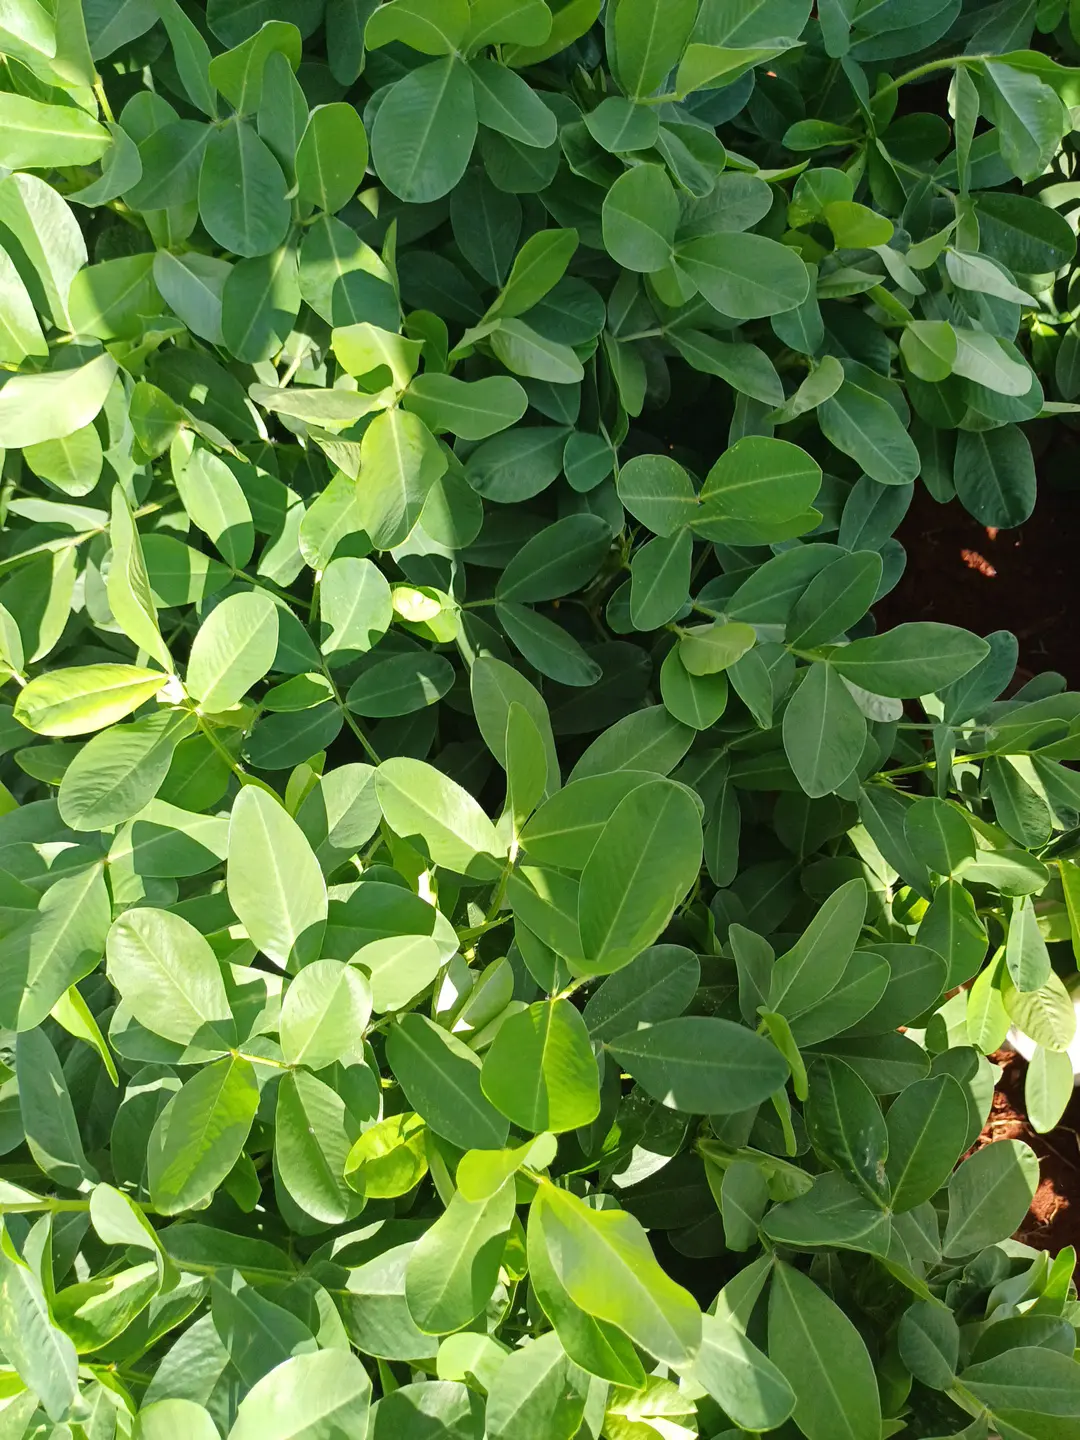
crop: groundnut
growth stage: pegging
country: Kenya
